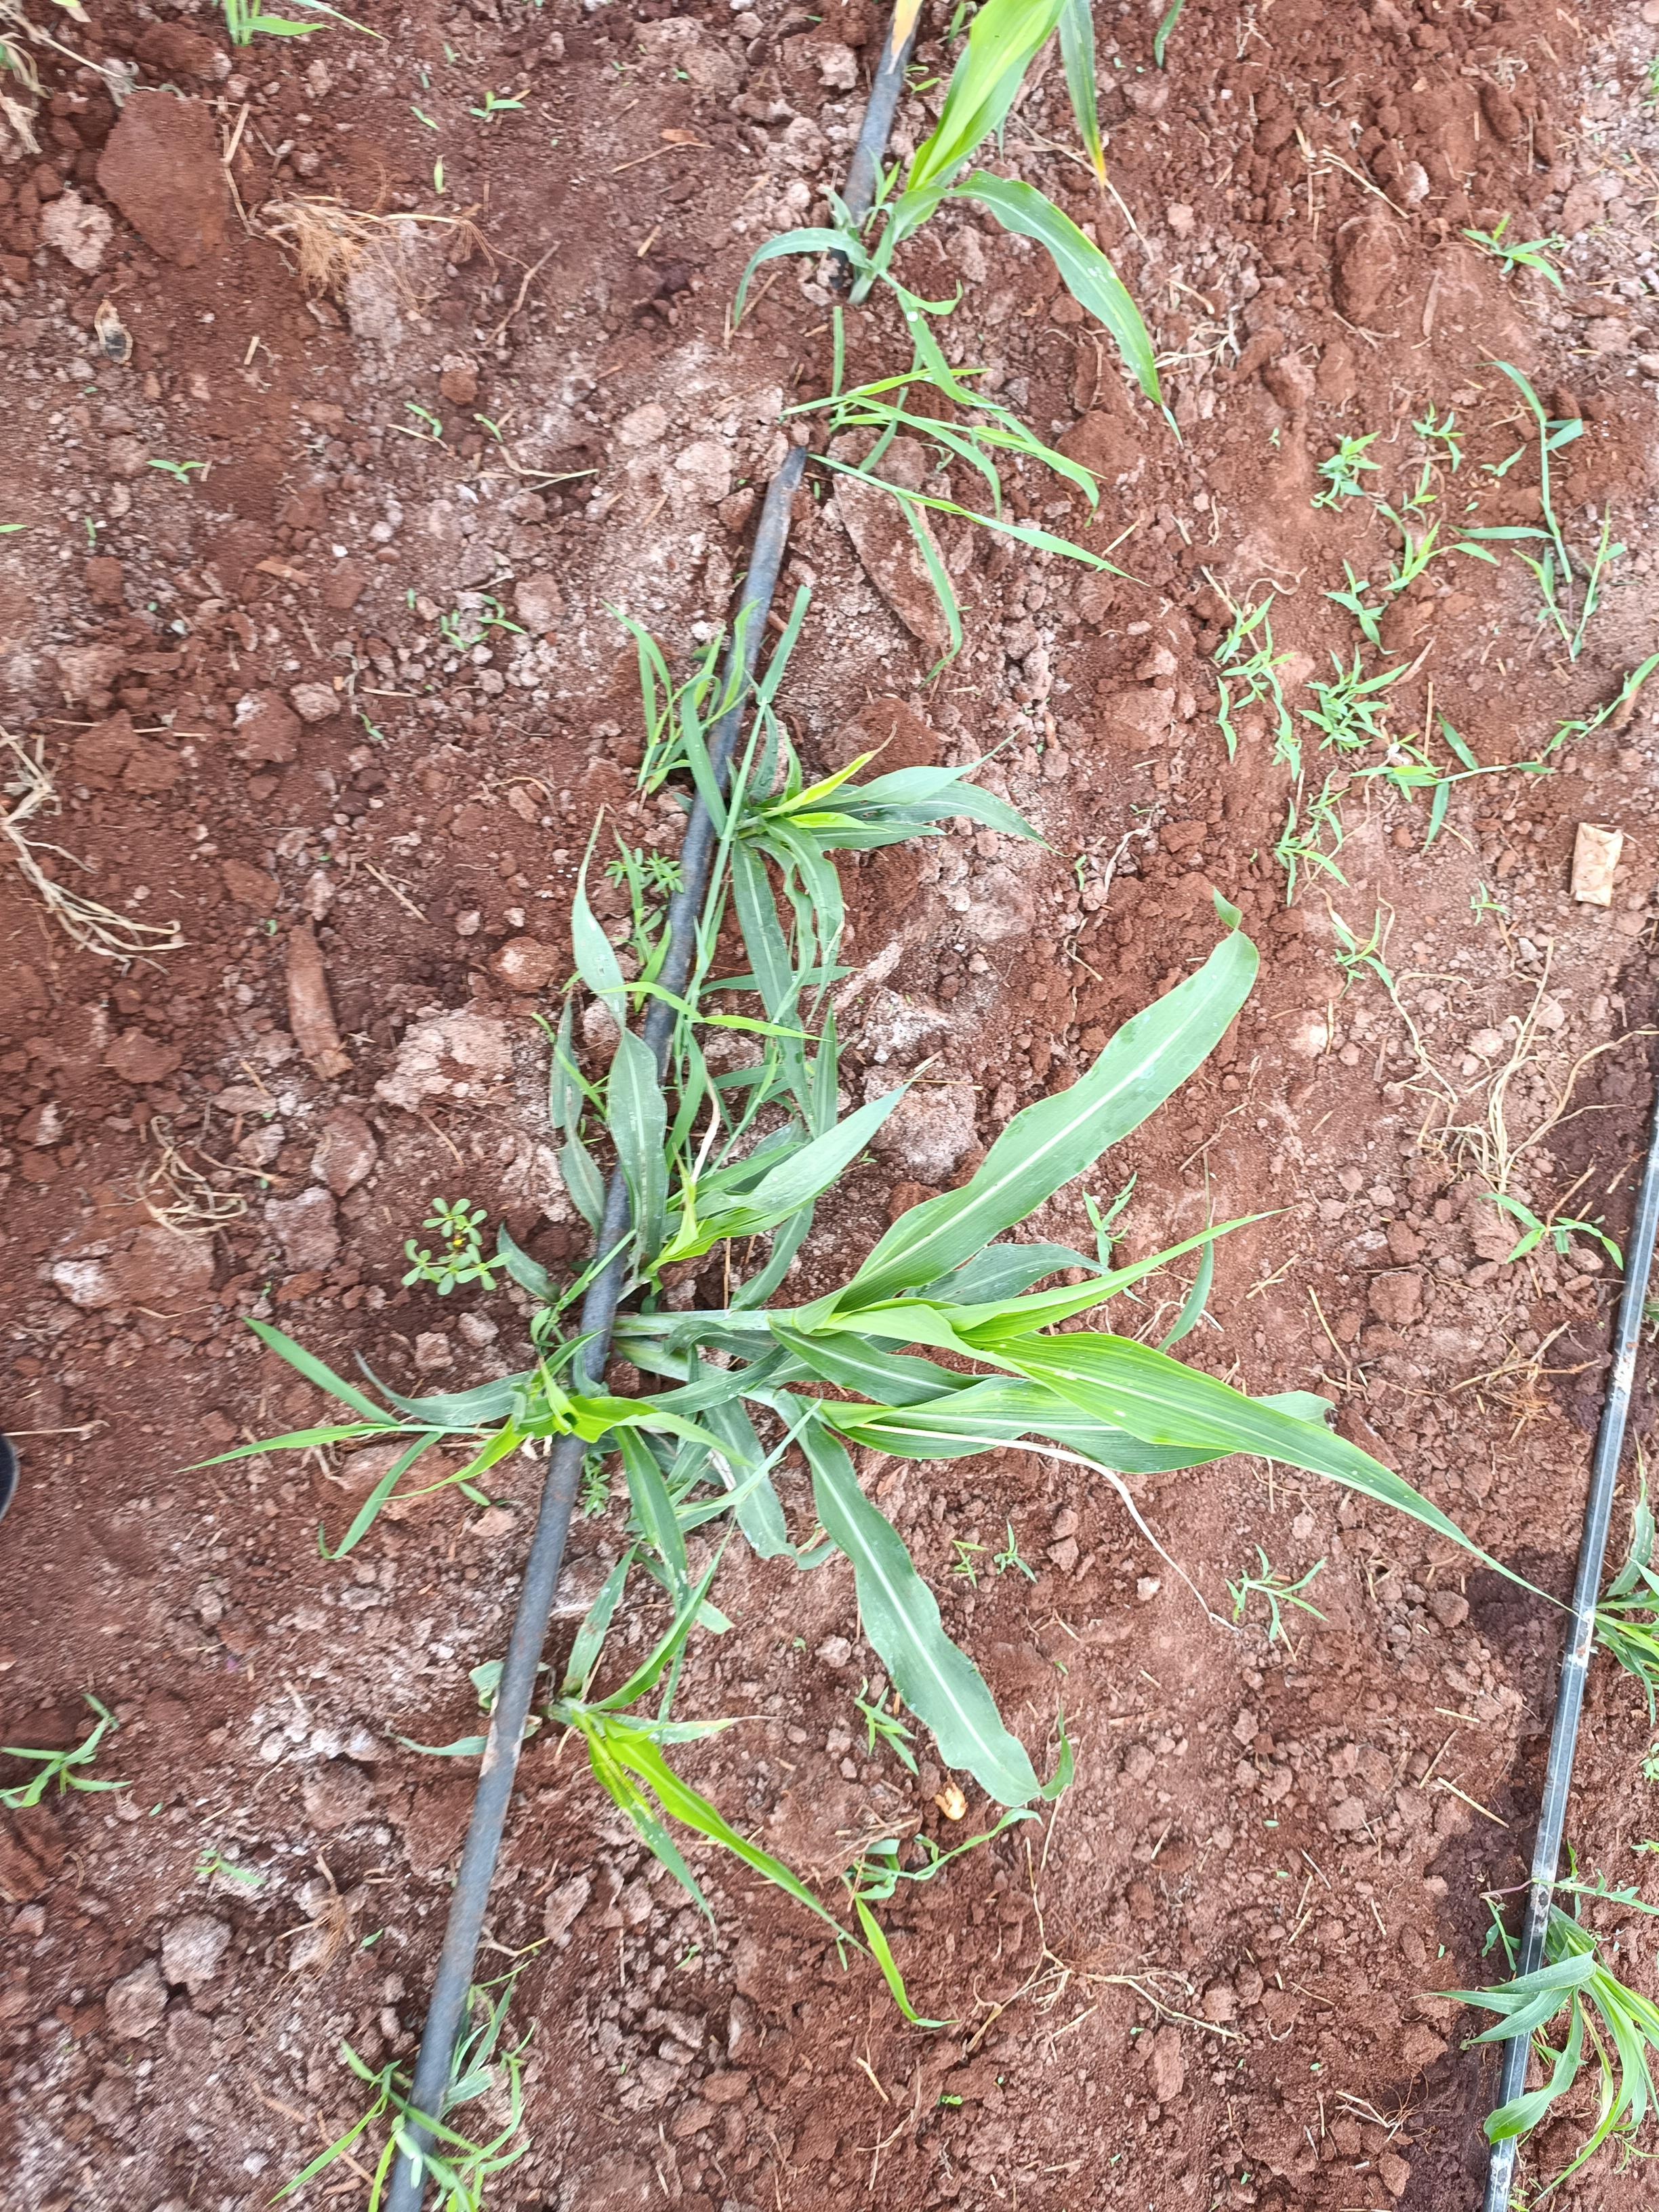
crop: sorghum
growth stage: elongation stem
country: Kenya
